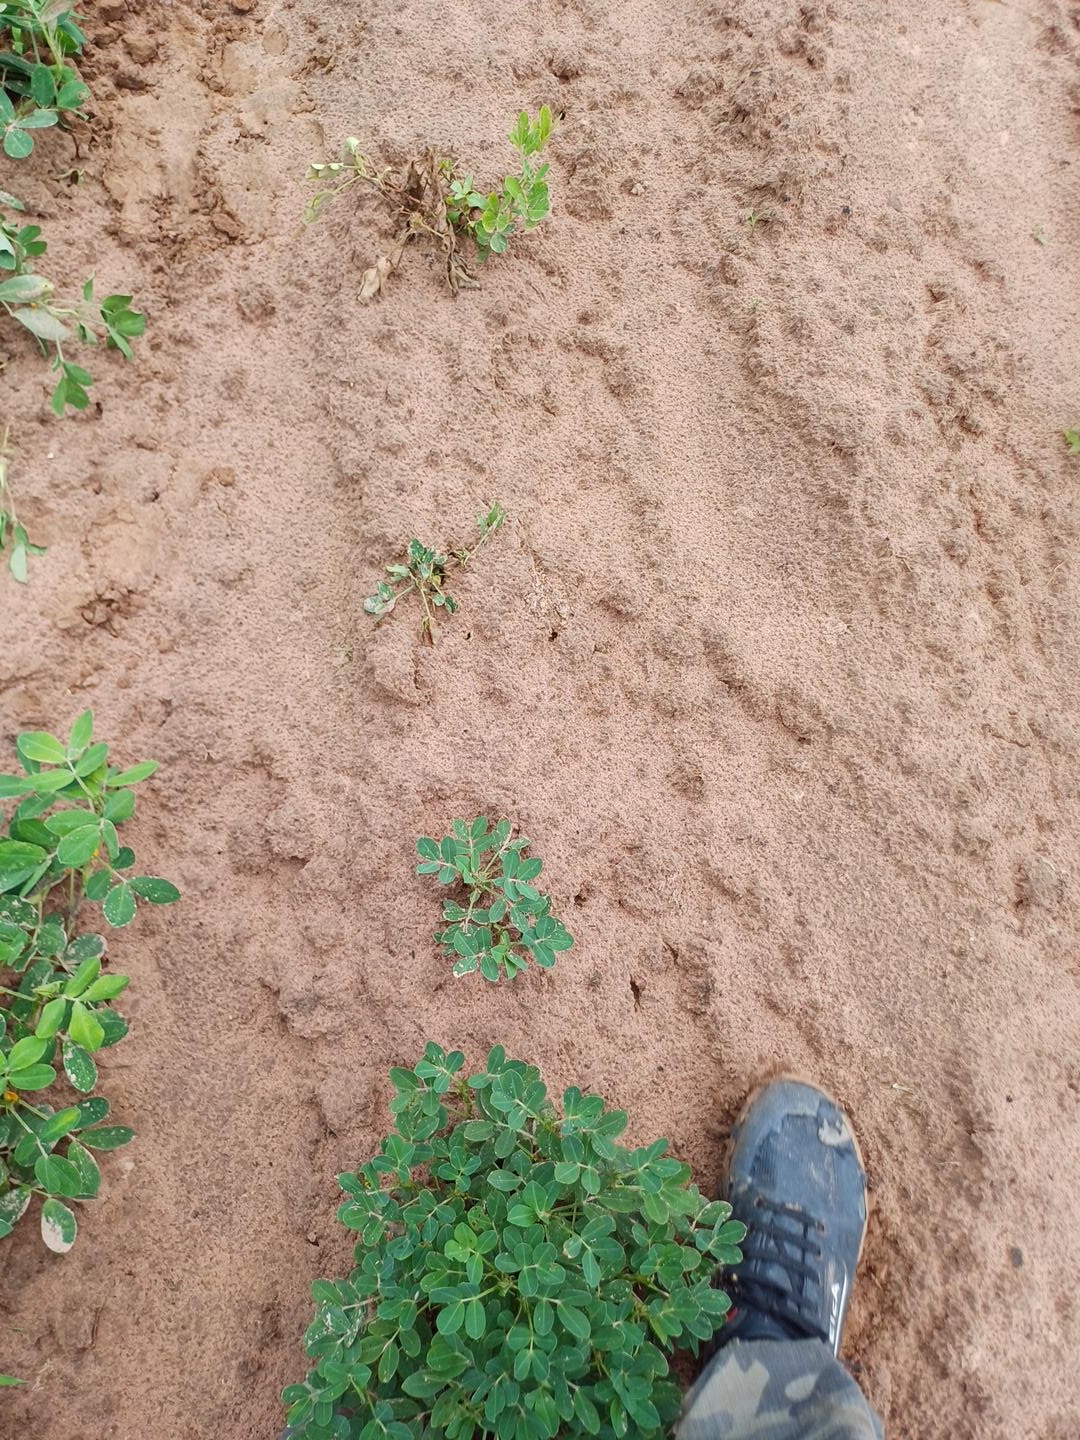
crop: groundnut
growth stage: flowering
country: Senegal
